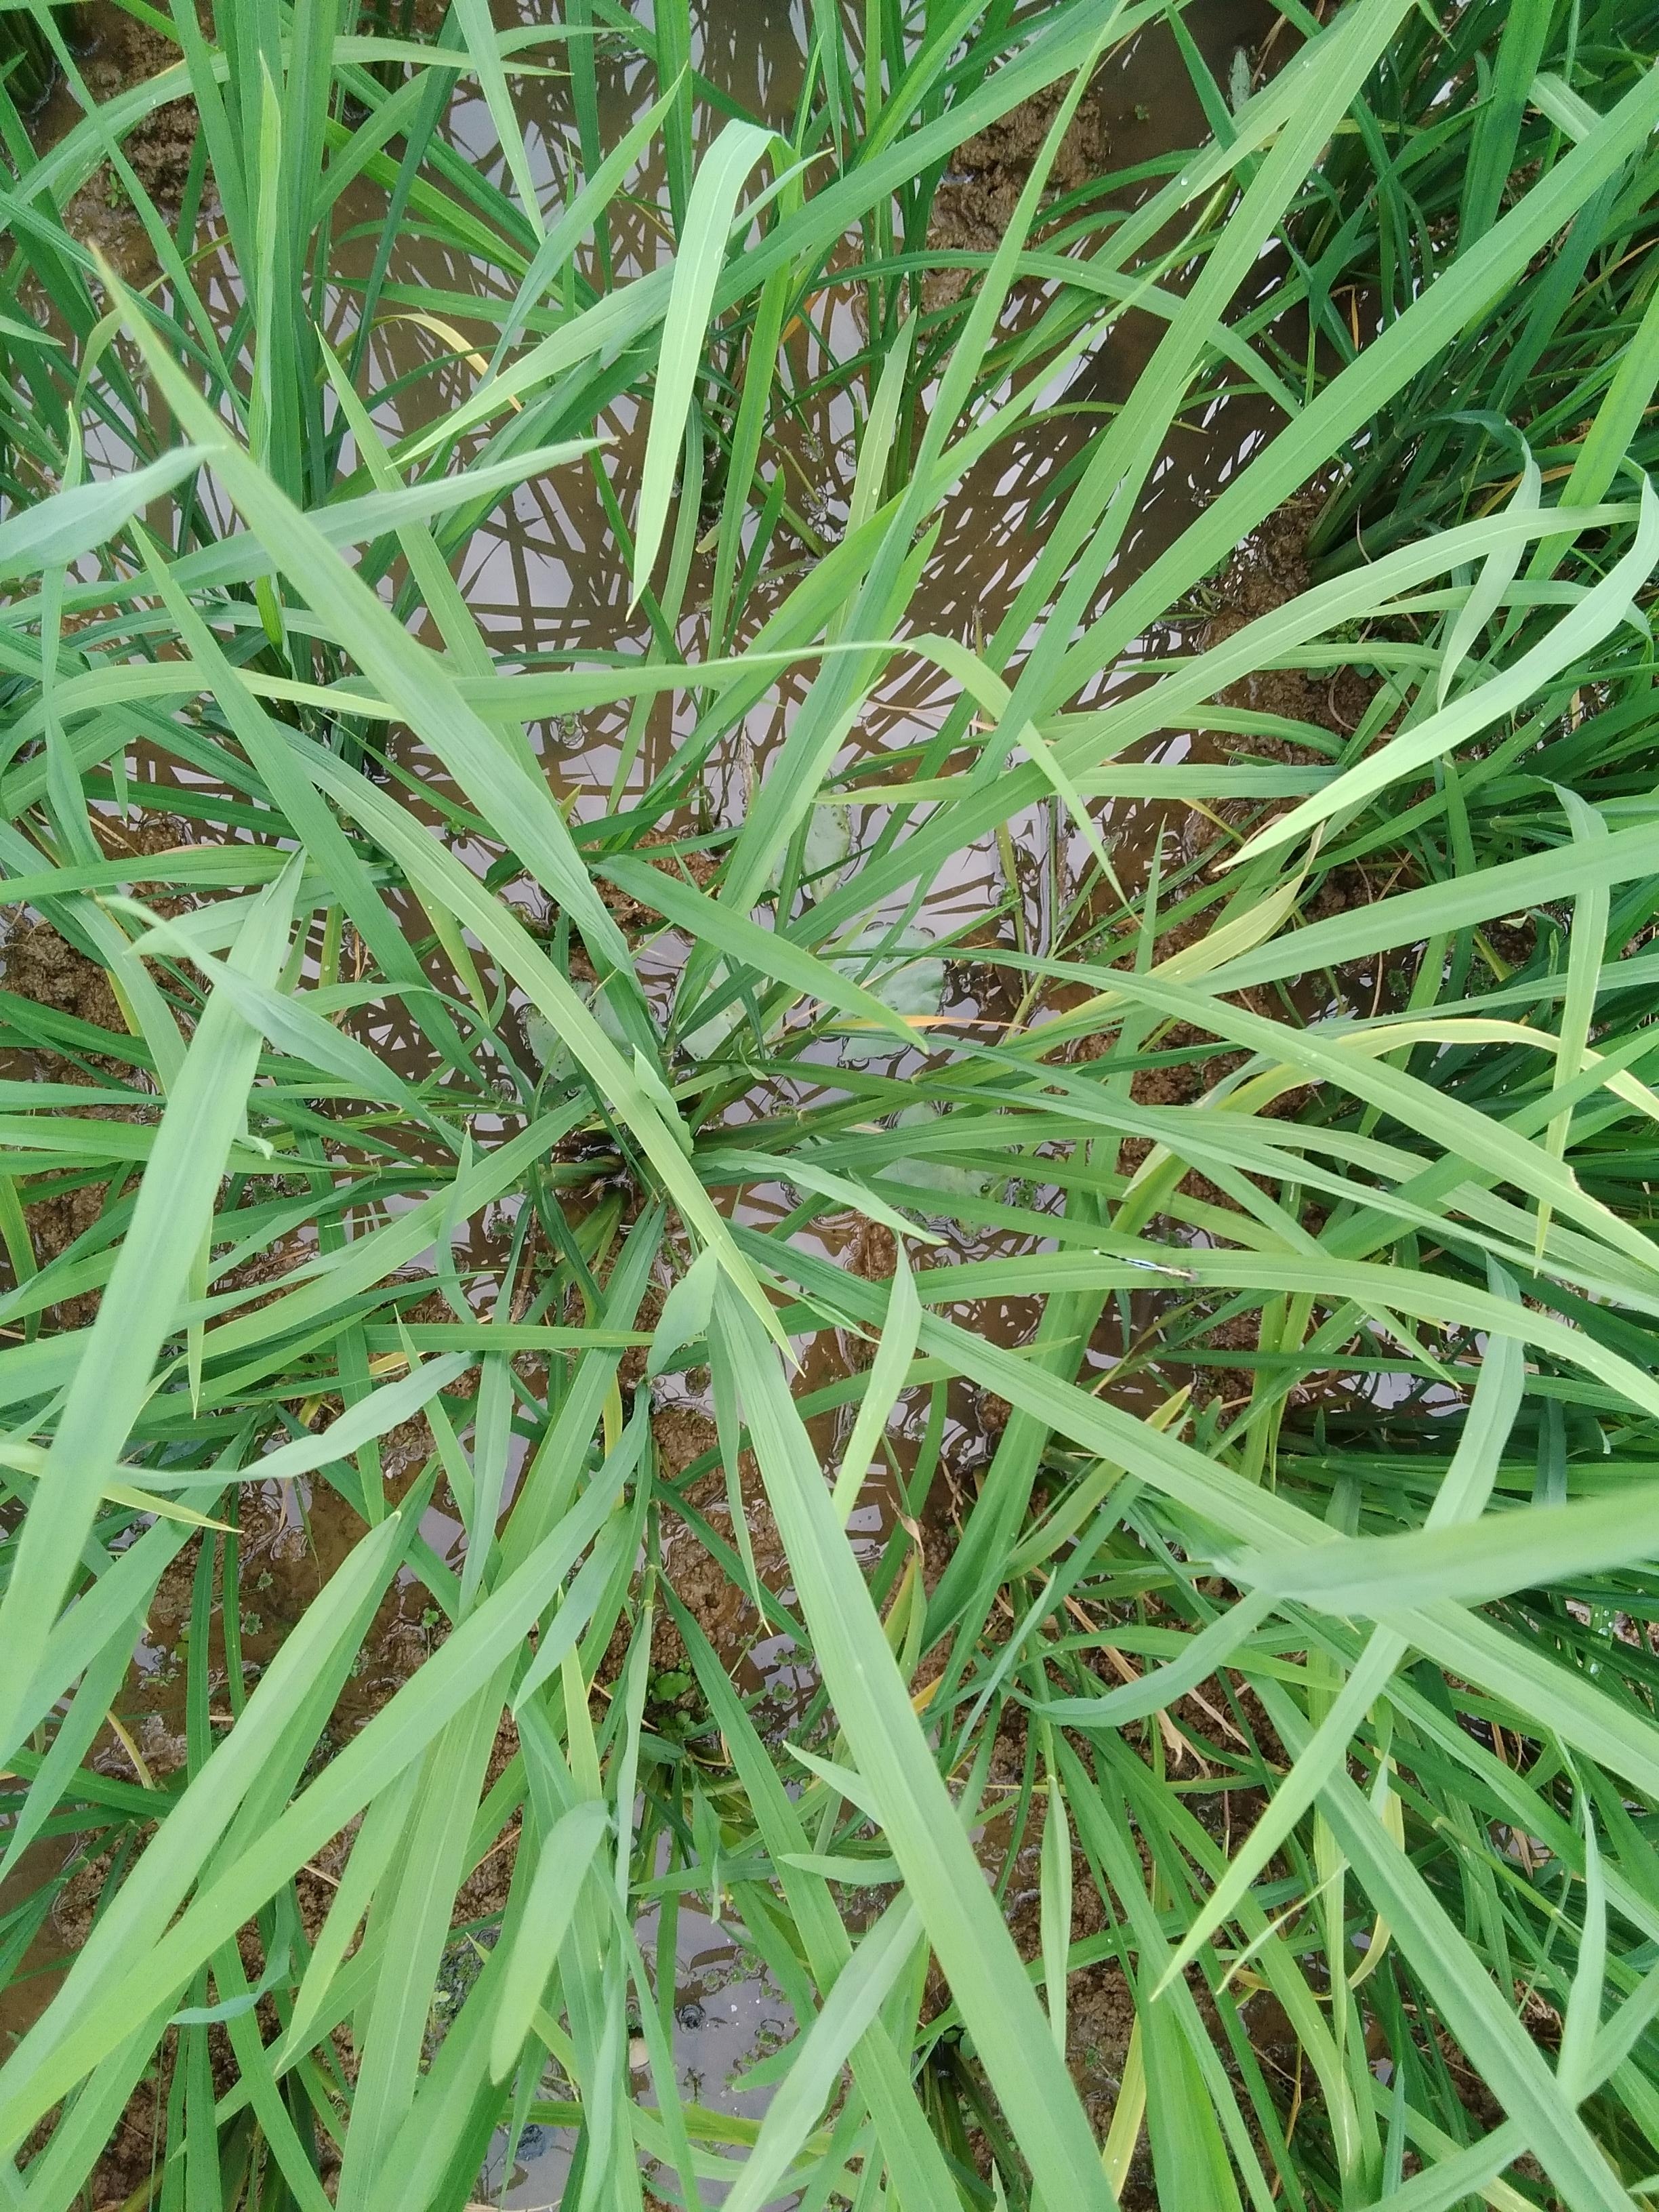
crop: rice
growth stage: vegetative
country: Nigeria
